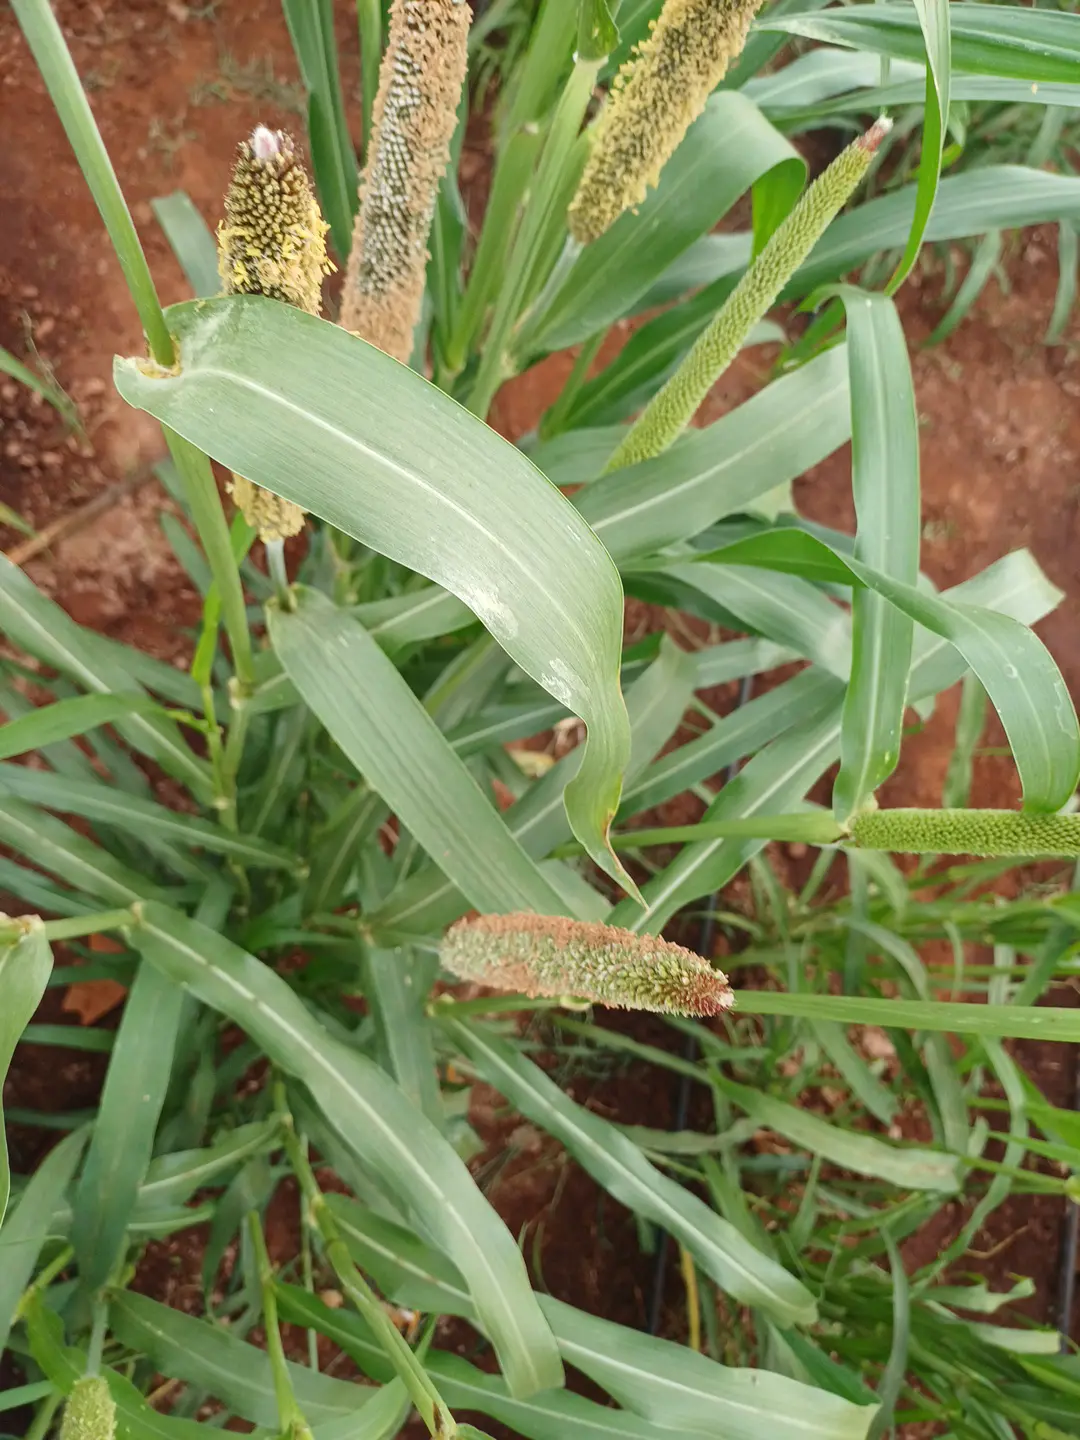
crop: pearl millet
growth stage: flowering
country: Kenya
